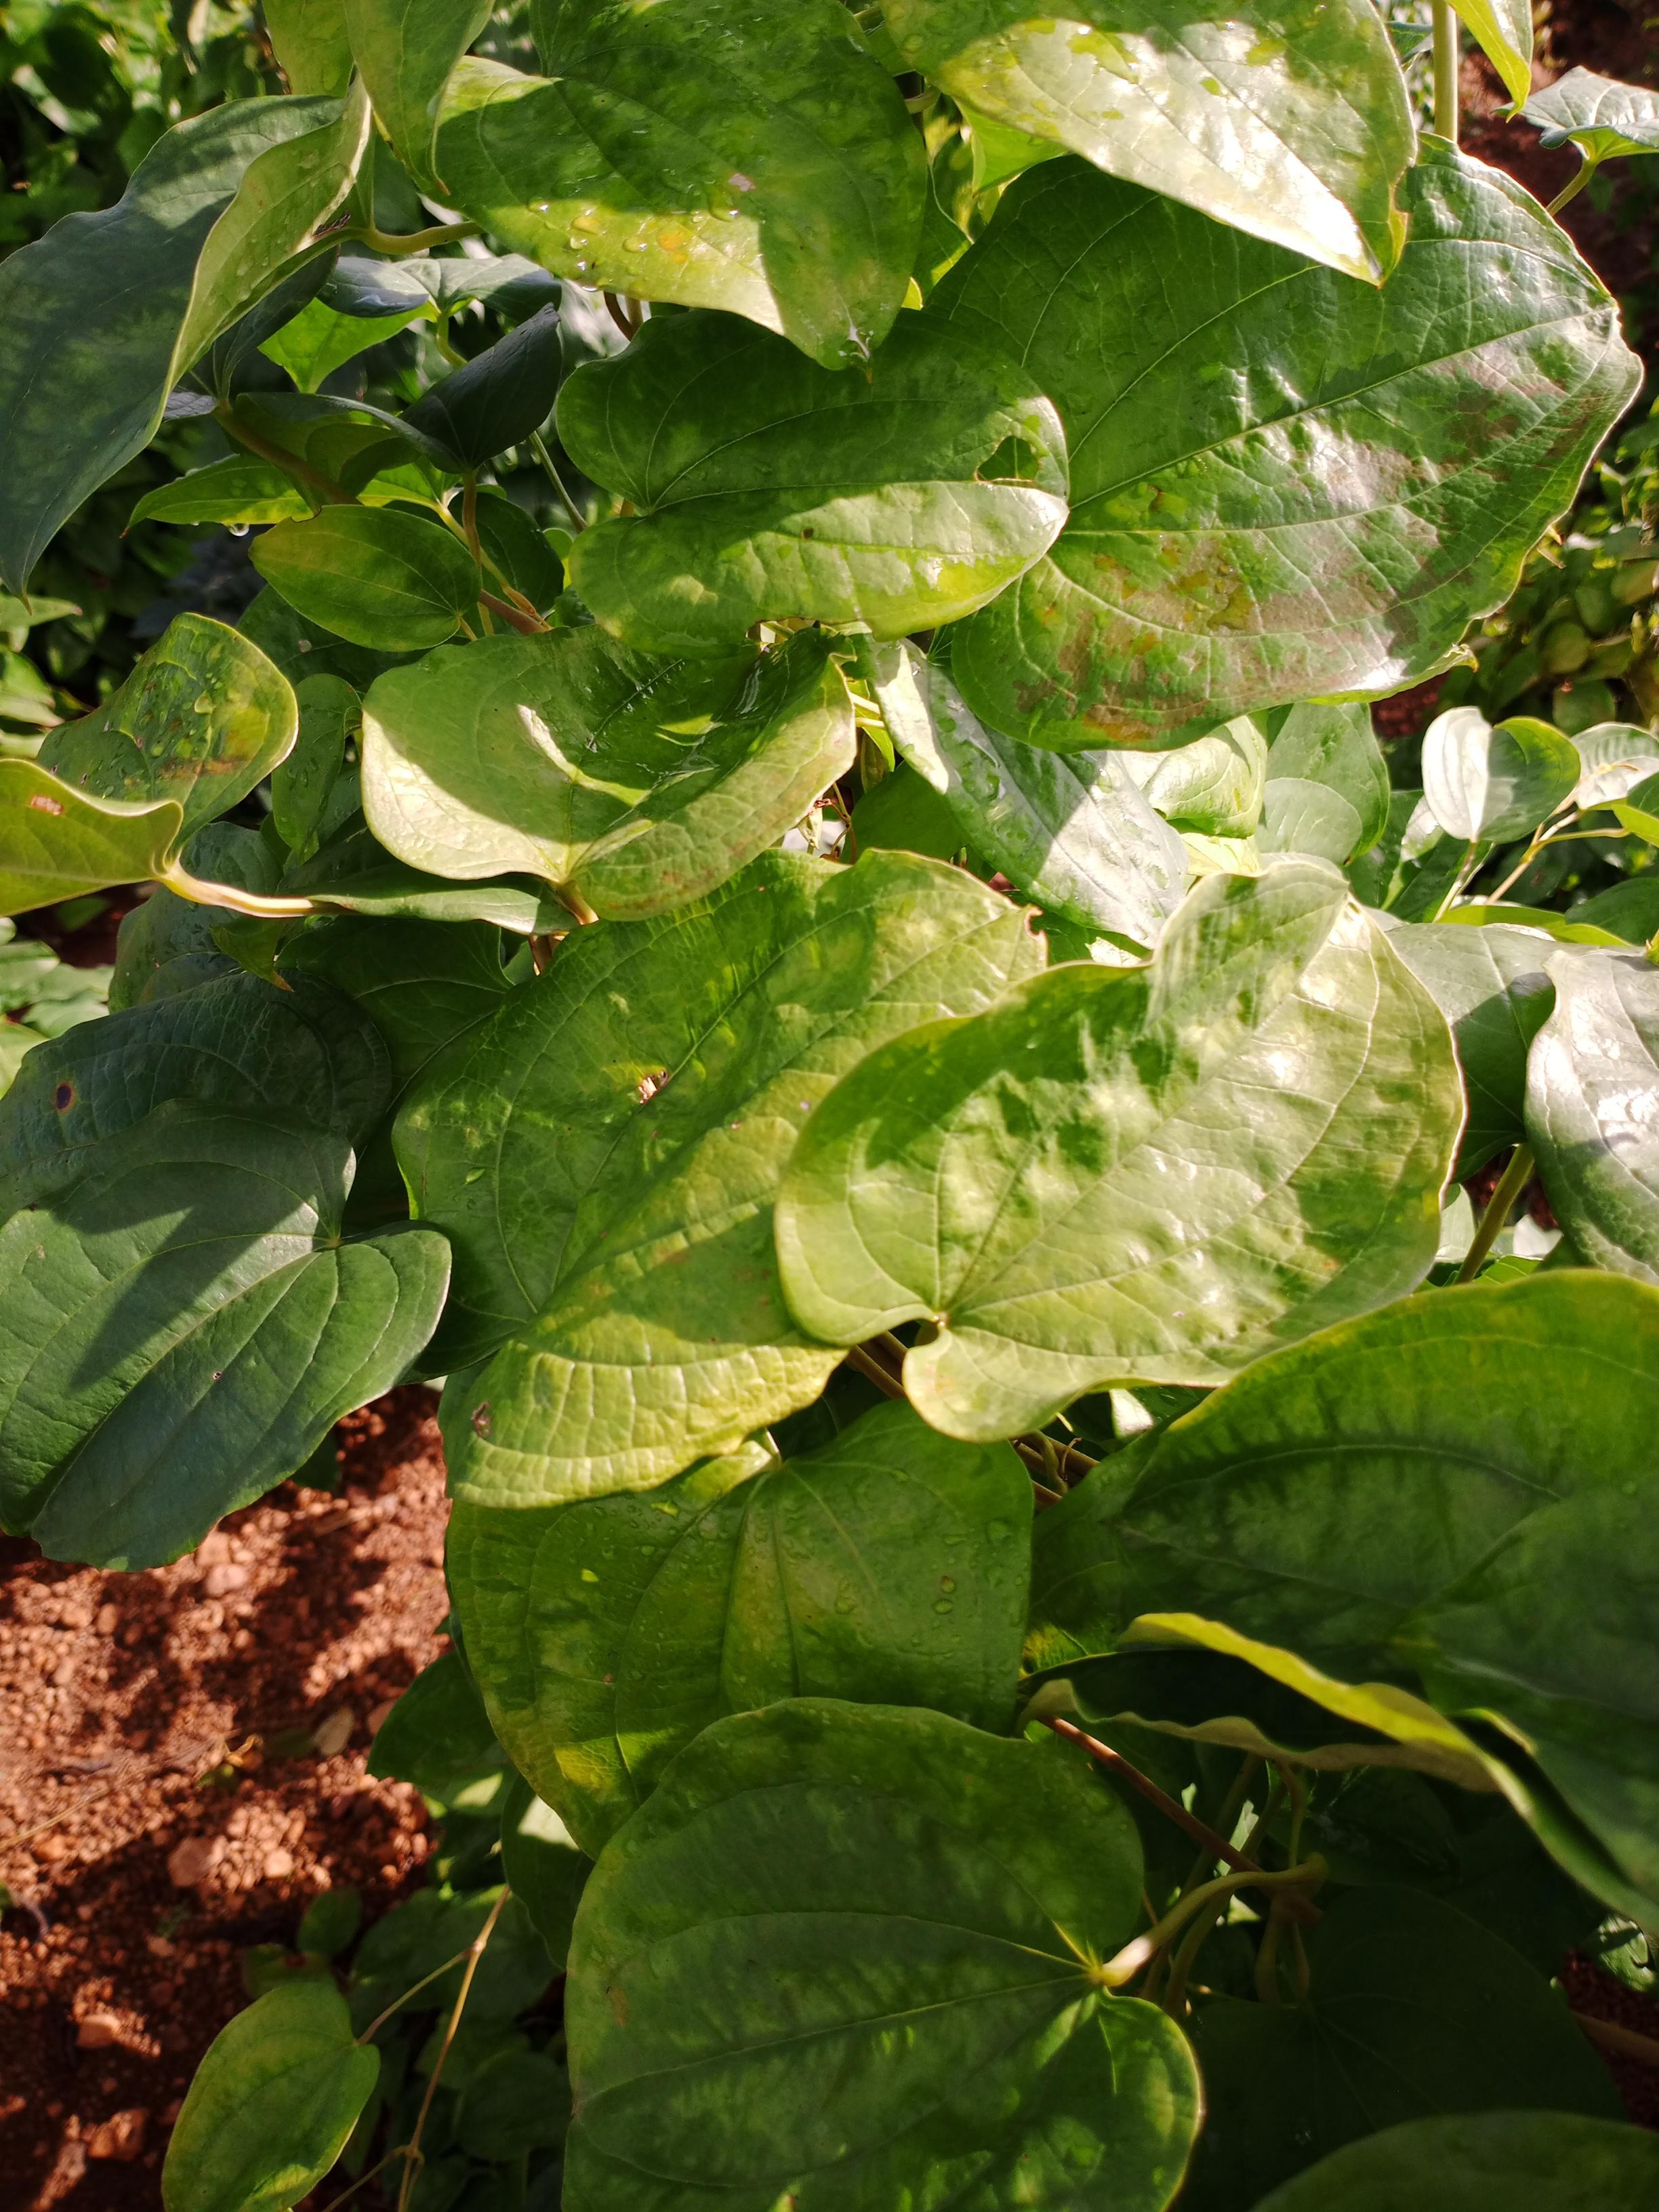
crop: yam
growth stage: vegetative
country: Nigeria
